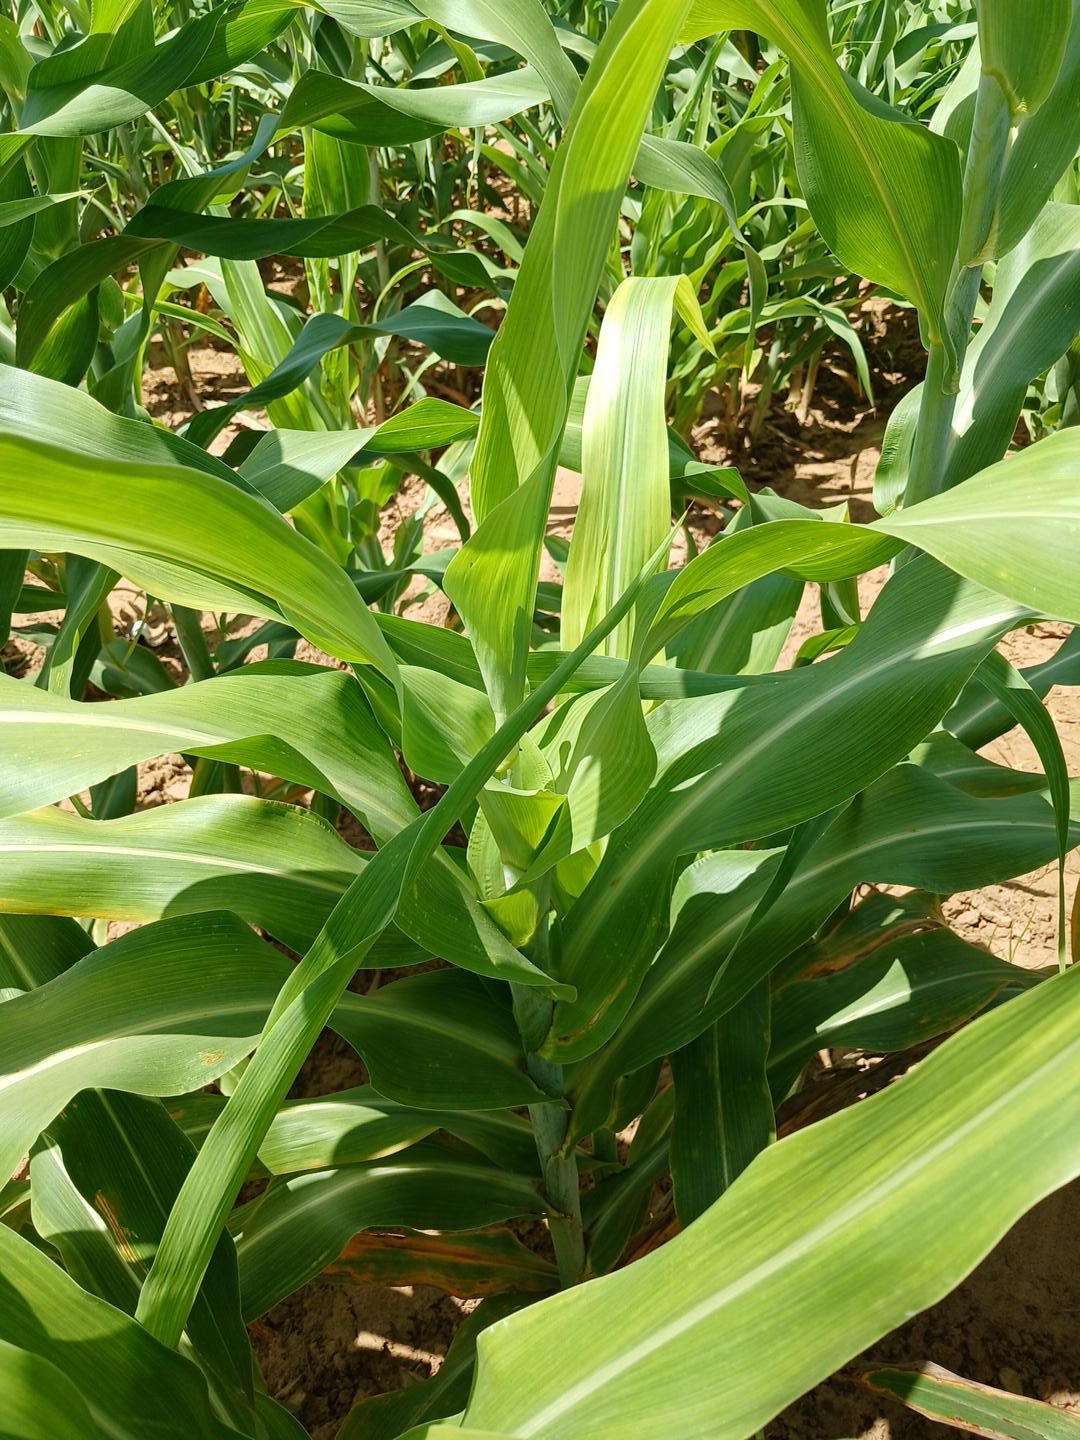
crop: sorghum
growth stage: vegetative
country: Senegal
